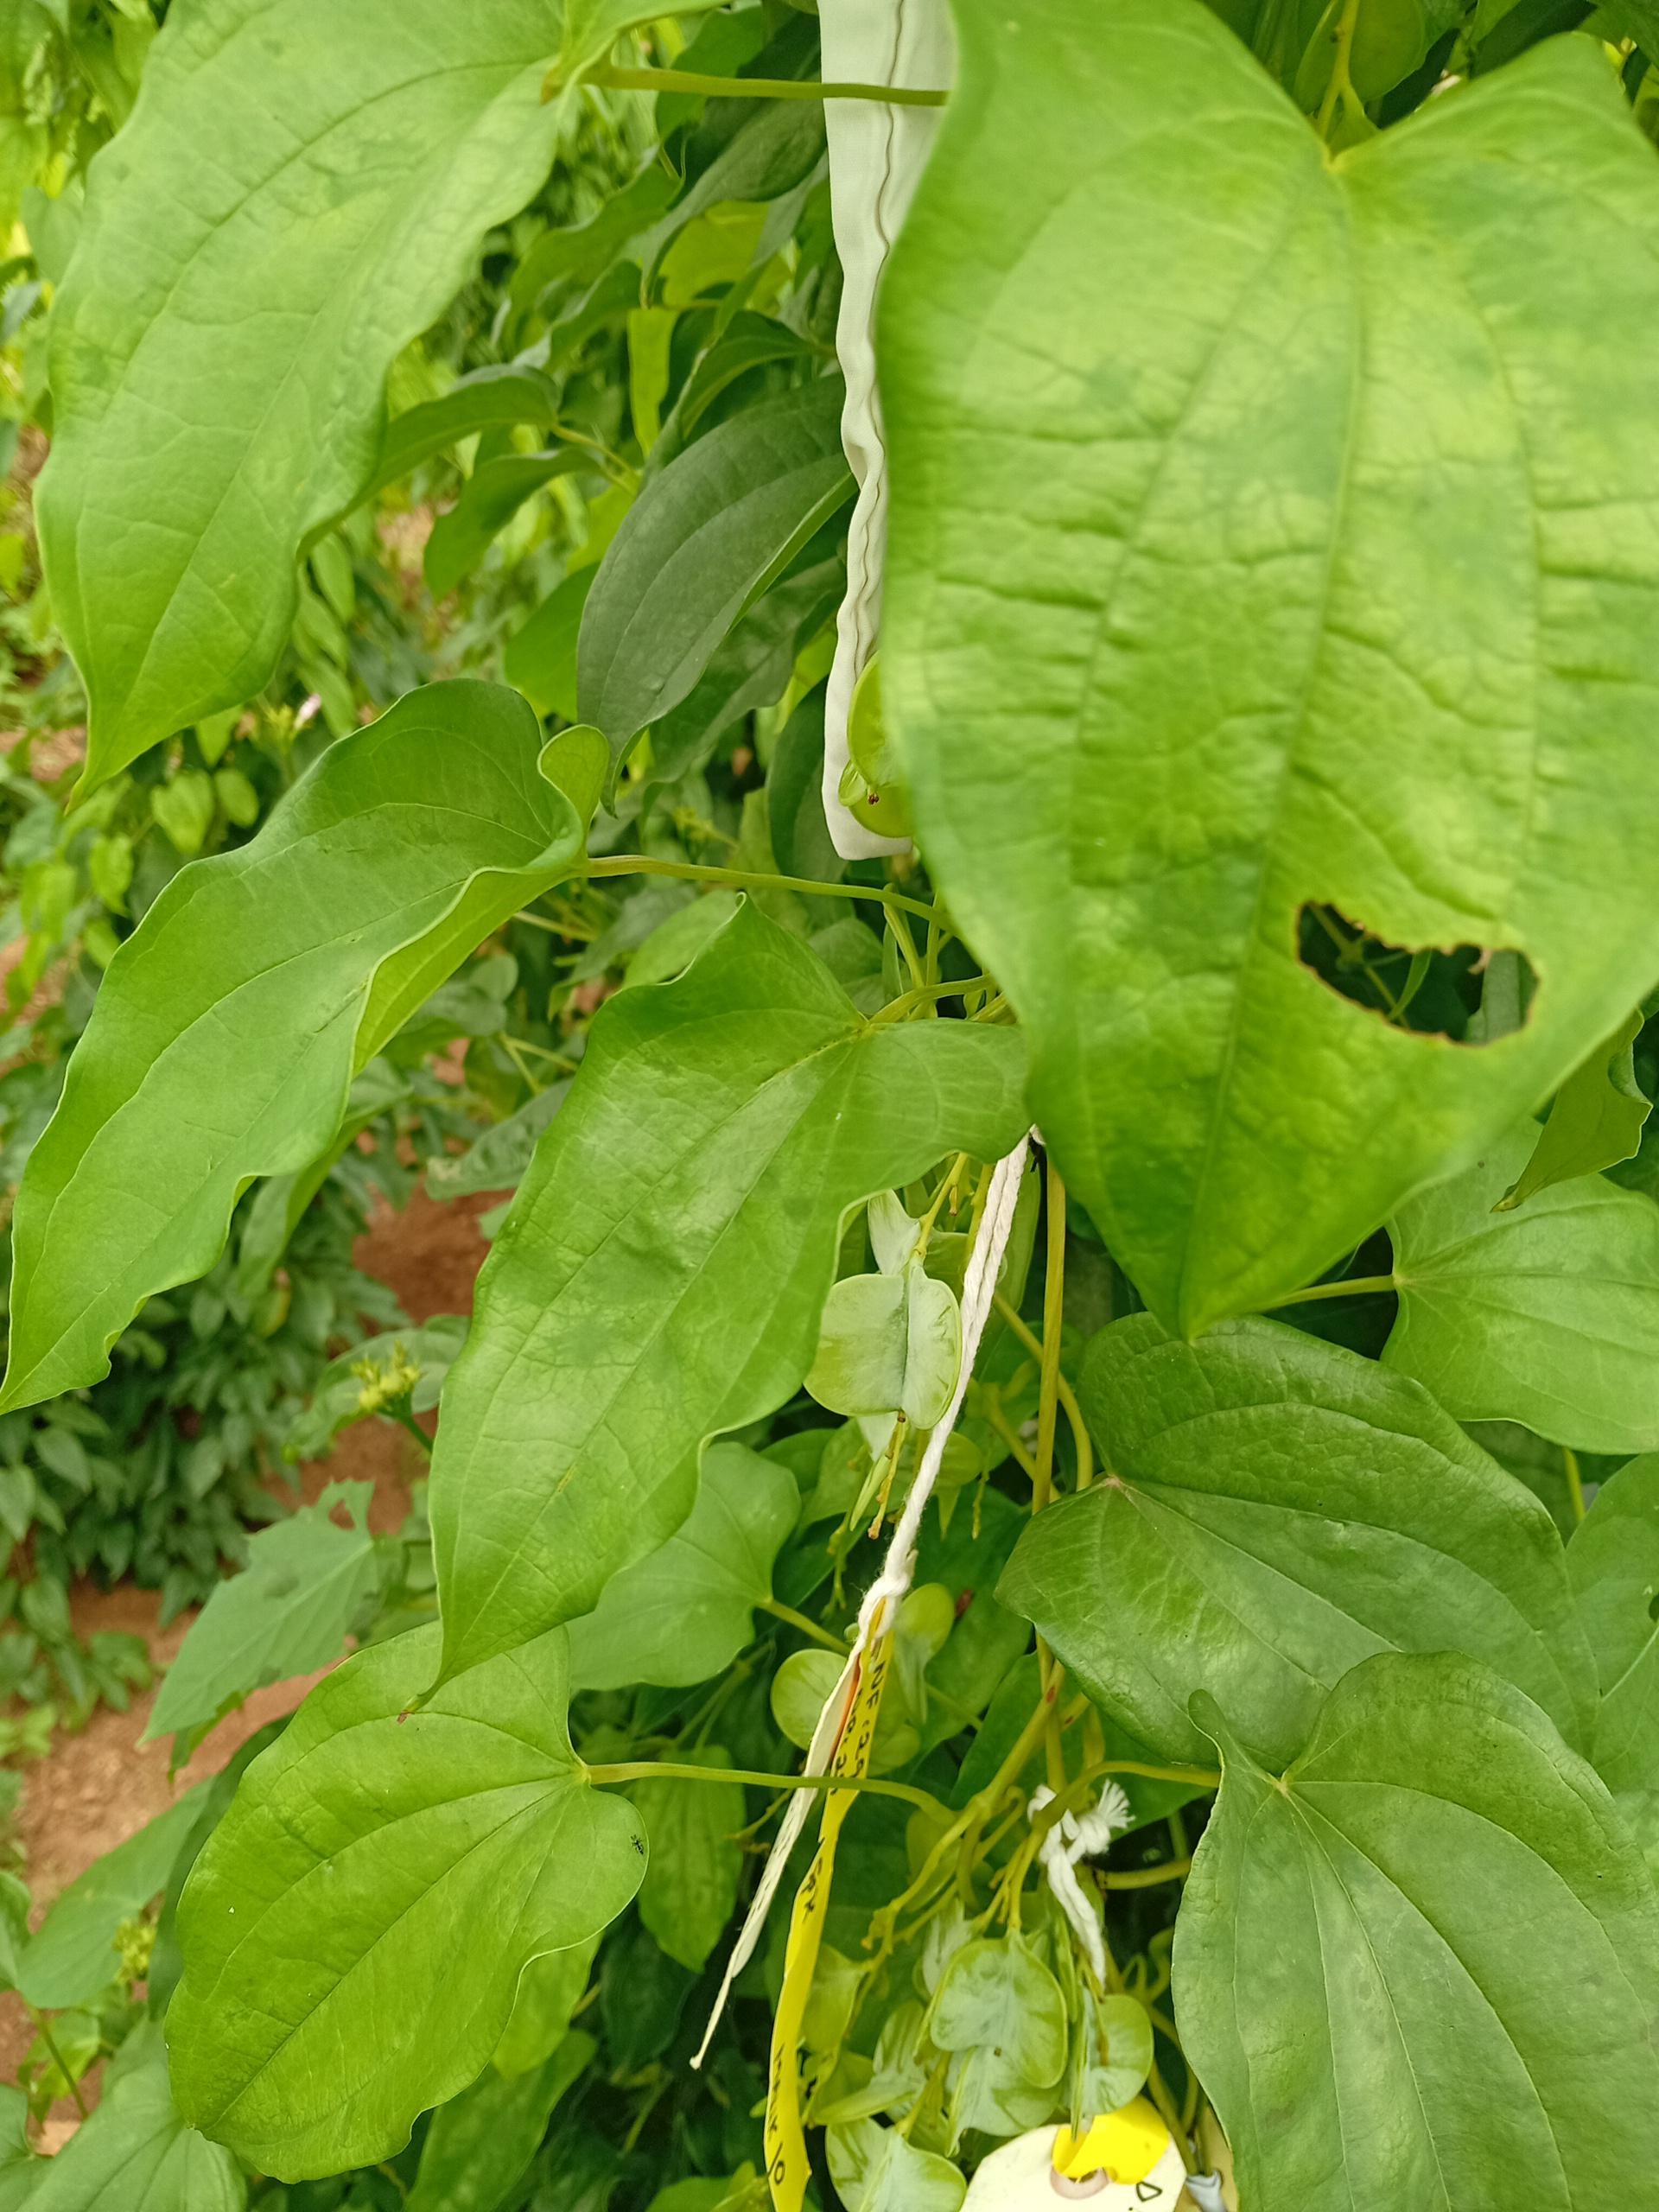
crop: yam
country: Nigeria
